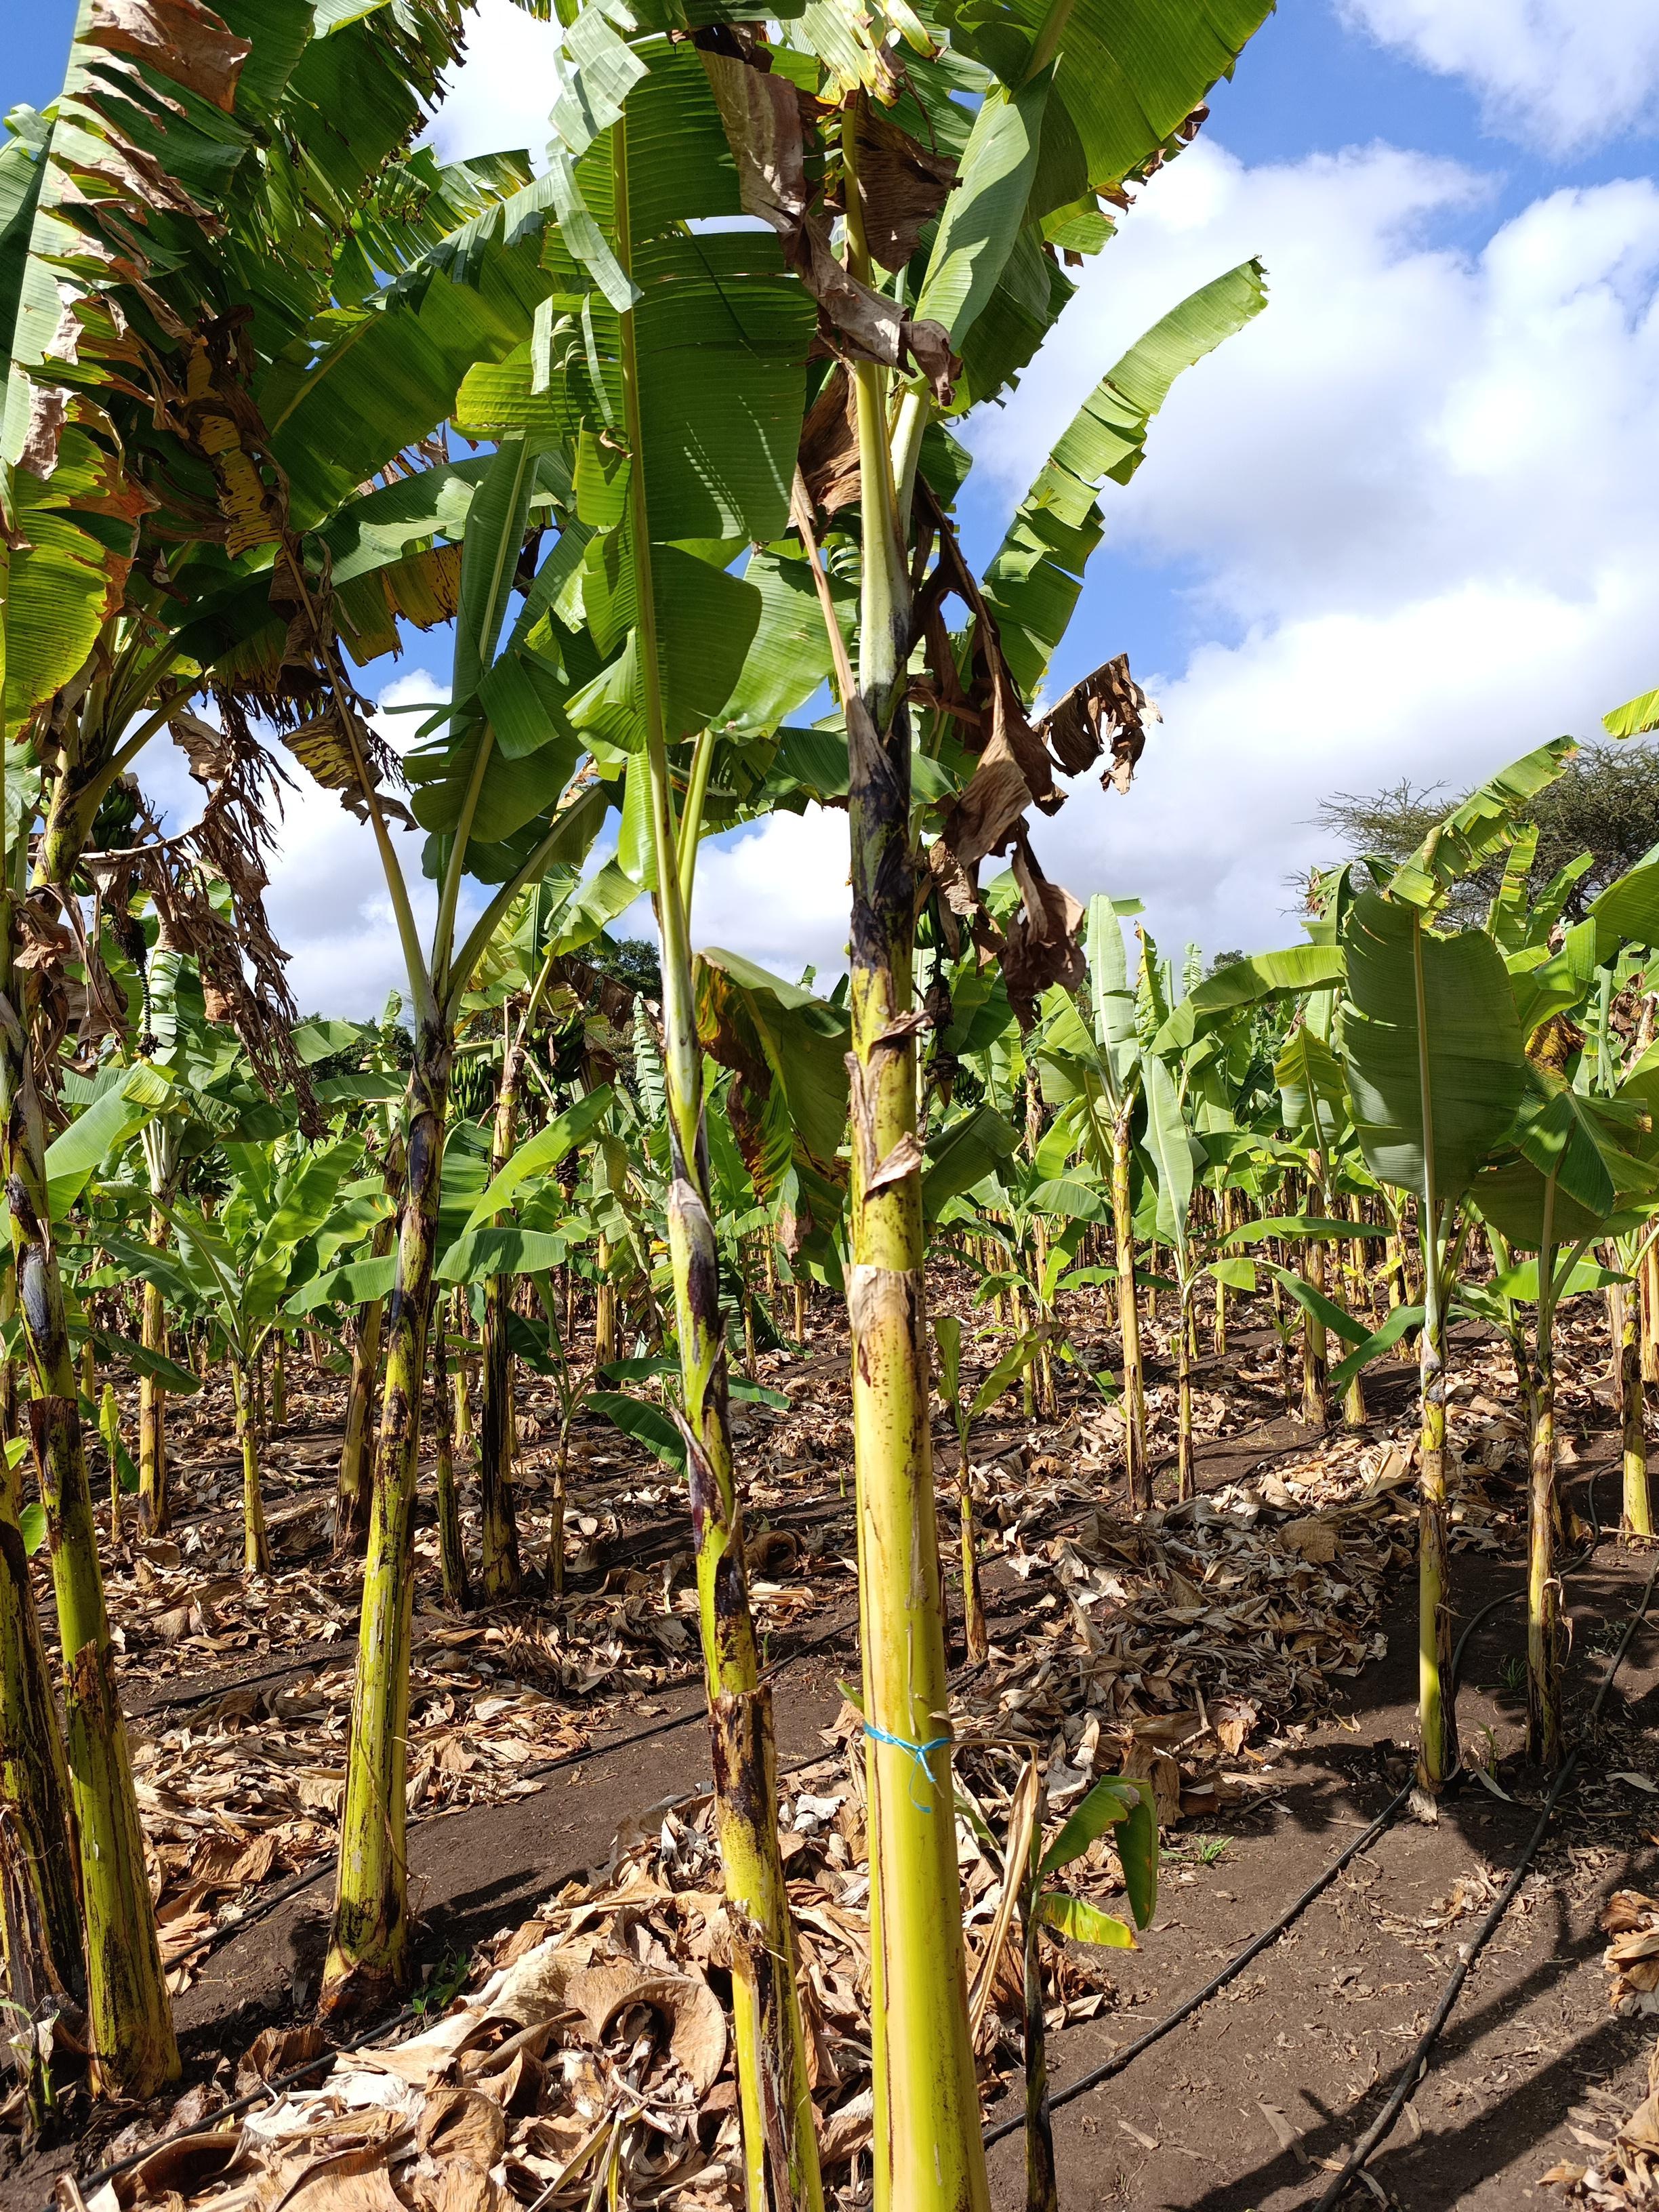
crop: banana
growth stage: vegetative
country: Tanzania
